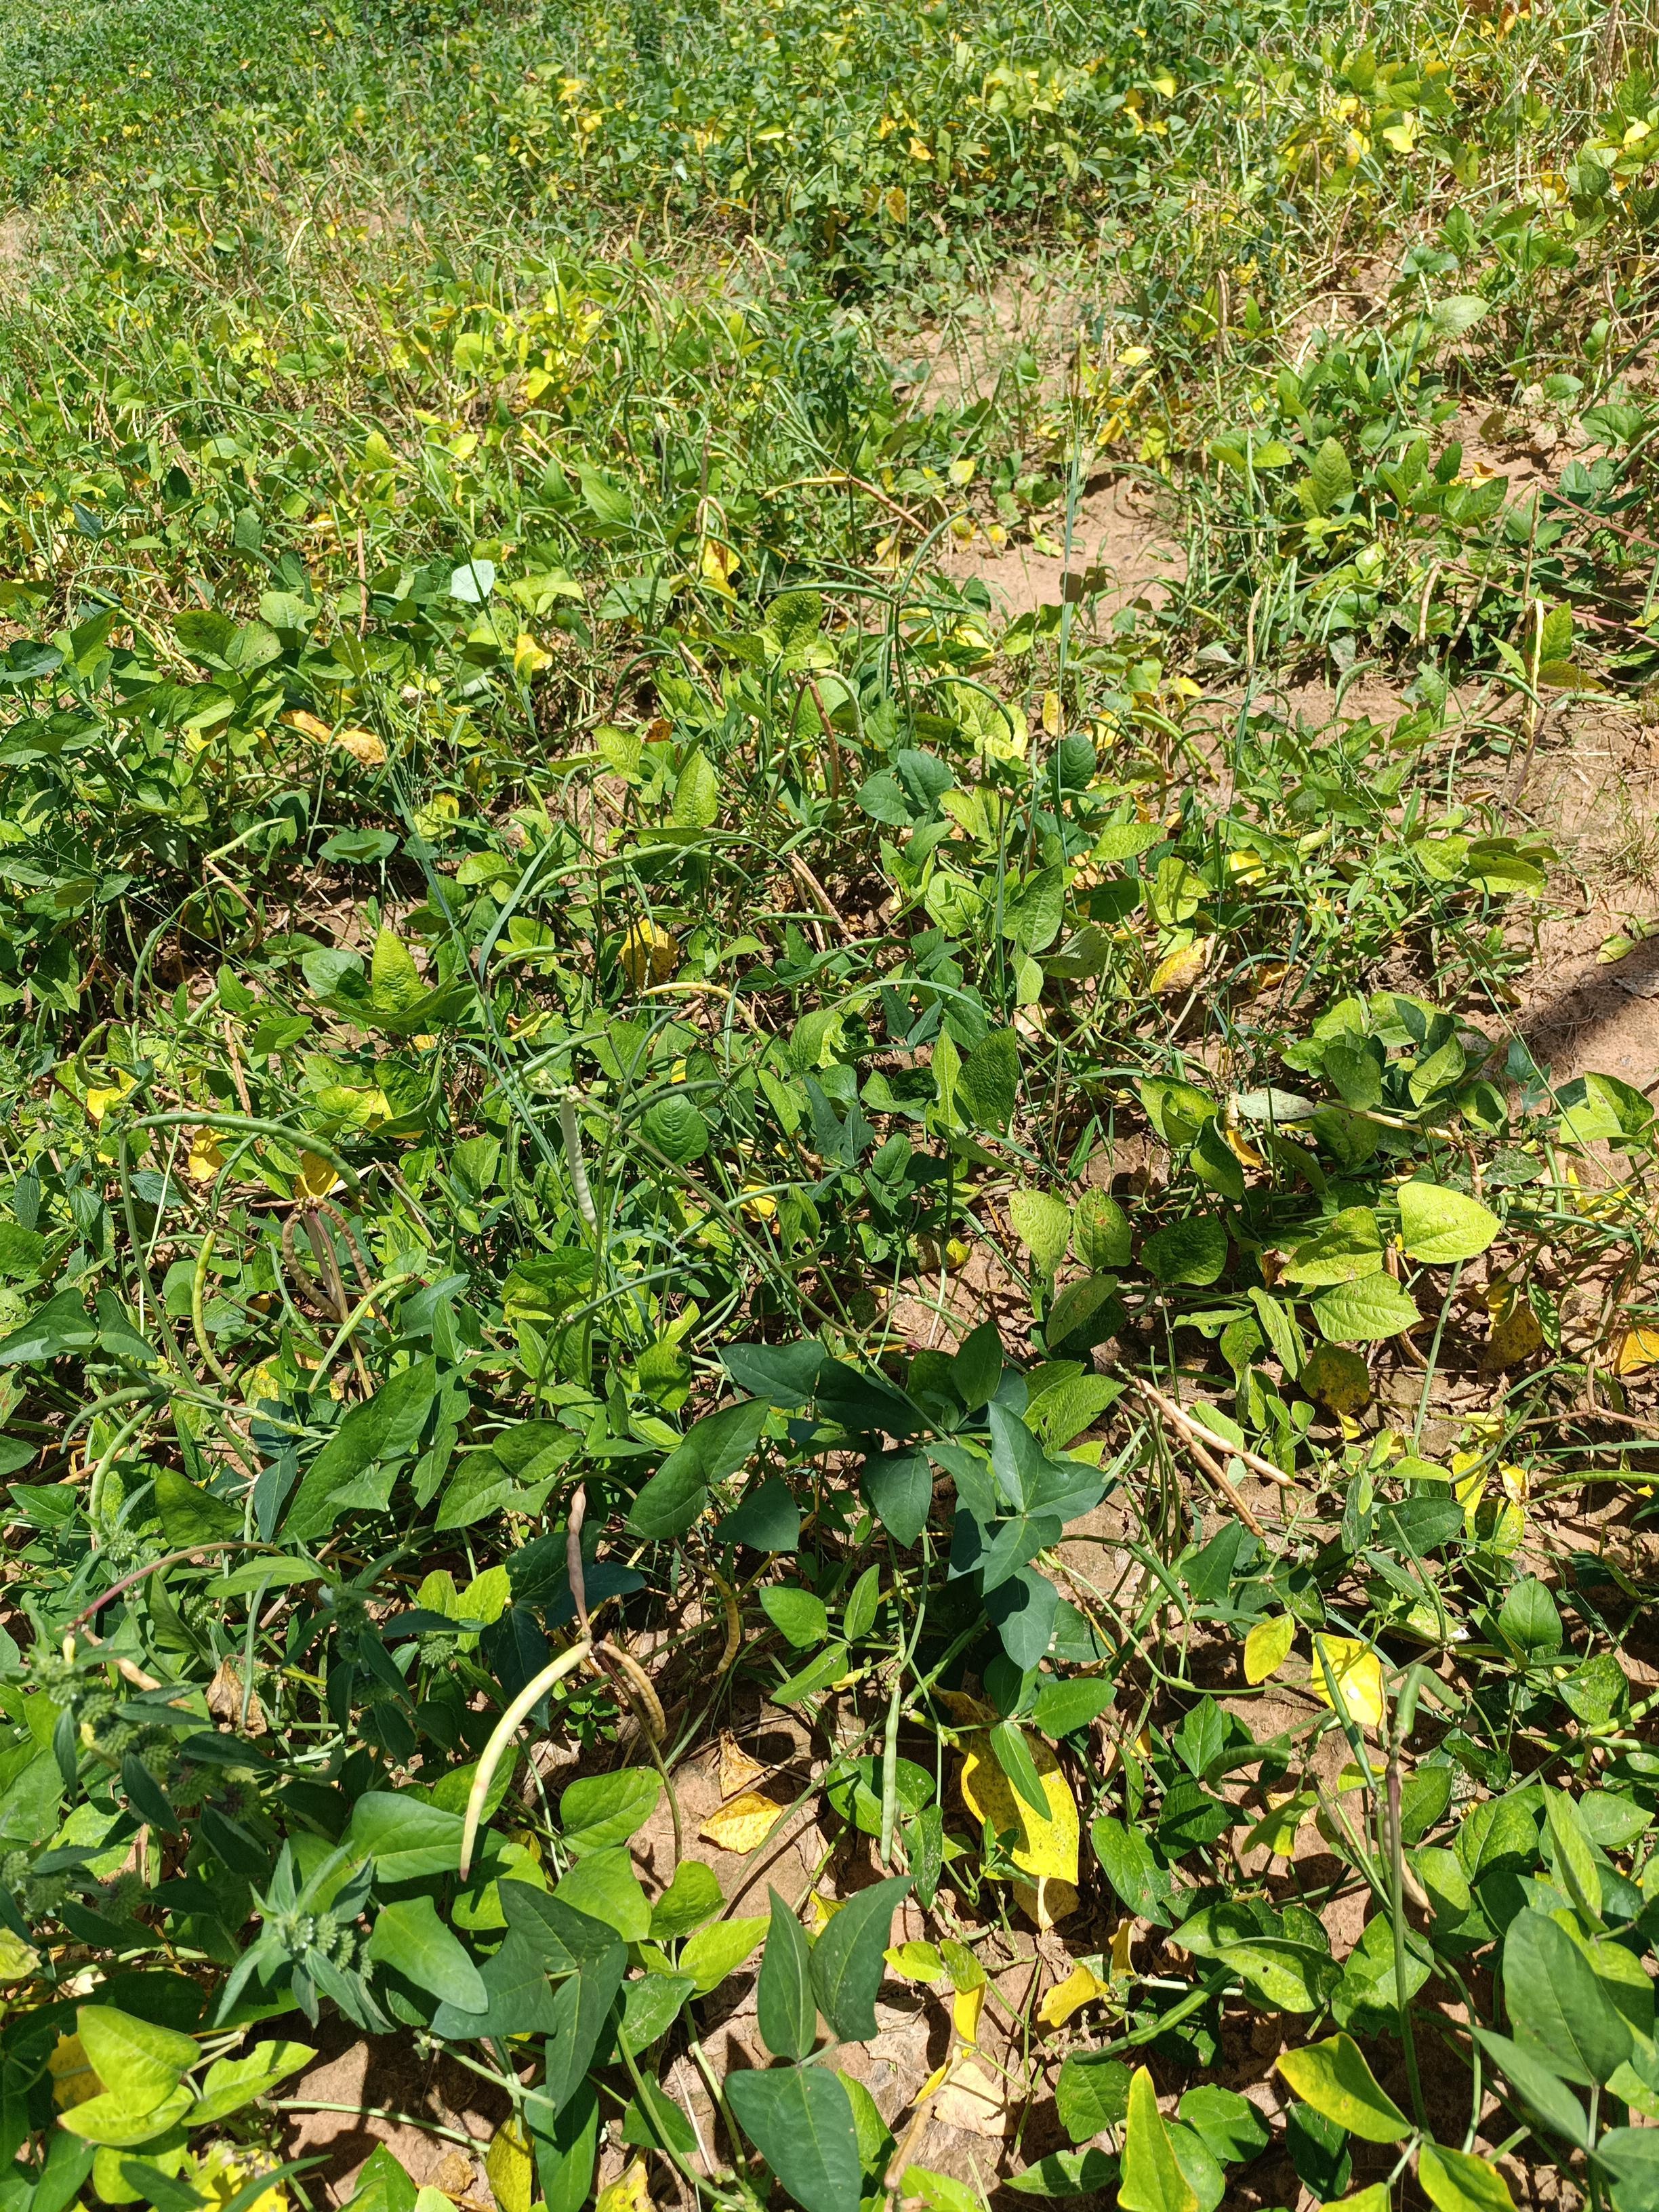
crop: cowpea
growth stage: maturity
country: Nigeria
